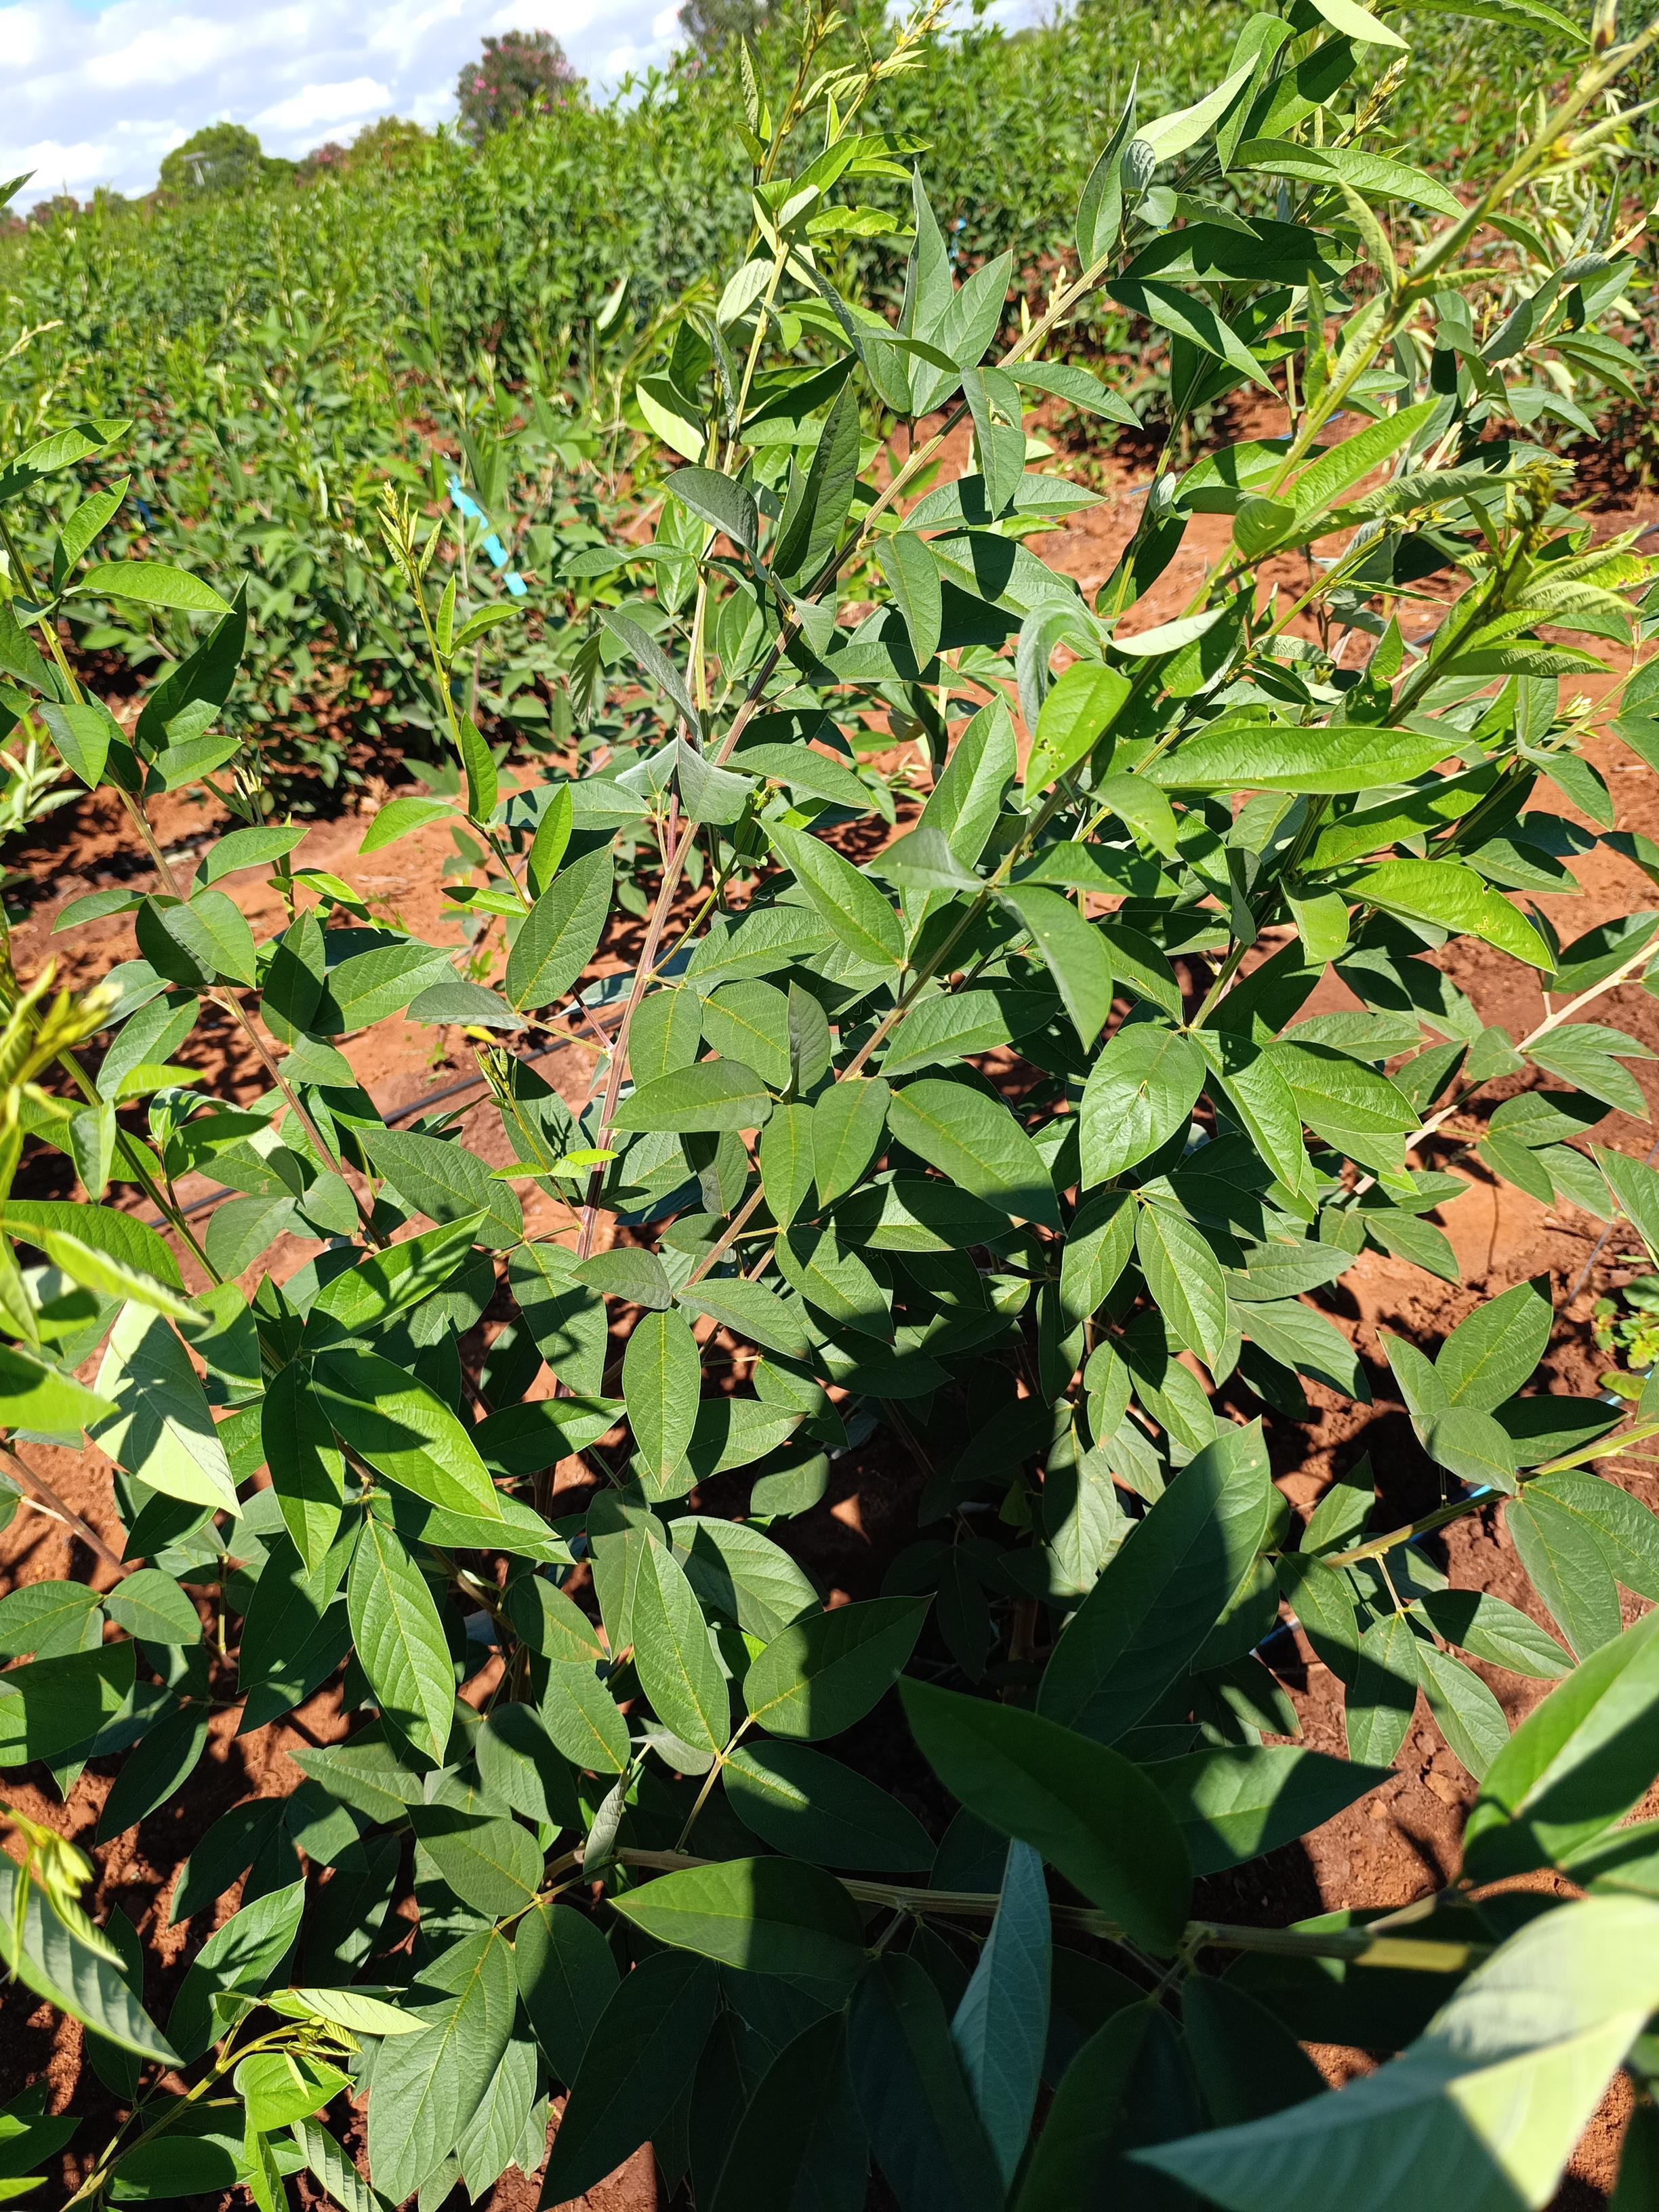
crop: pigeonpea
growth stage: flowering
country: Kenya
